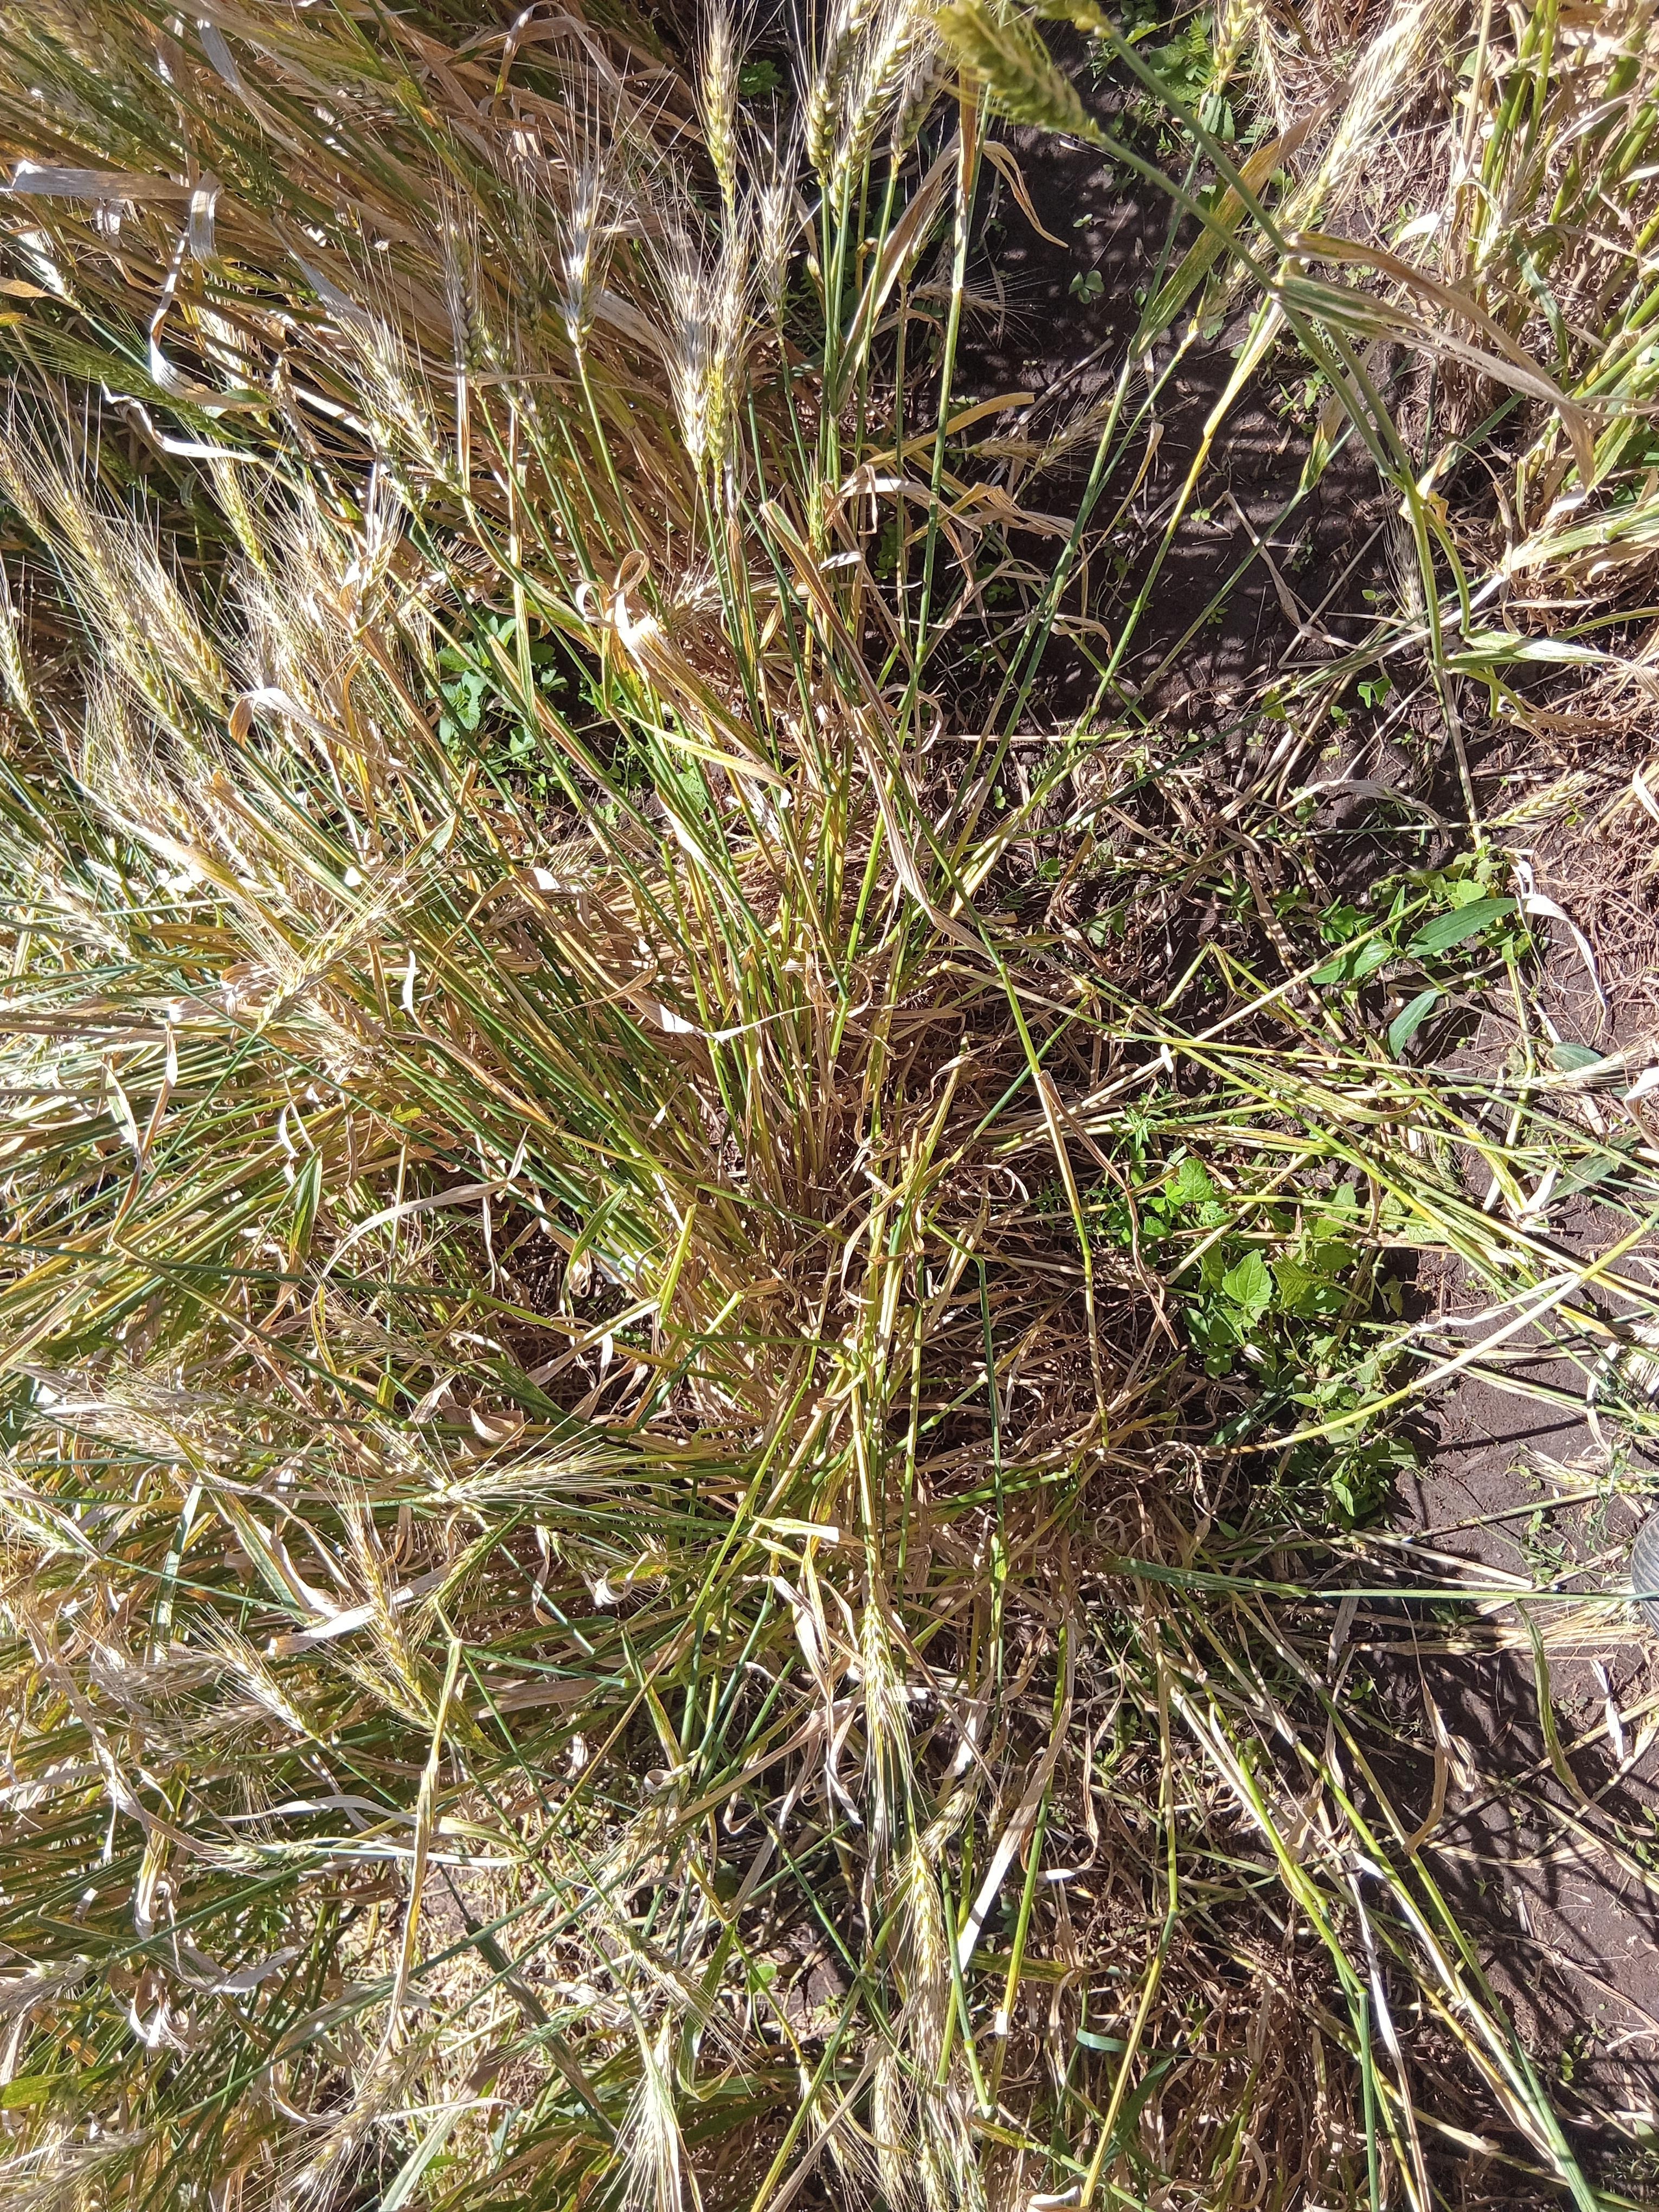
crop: wheat
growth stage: maturity
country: Kenya
